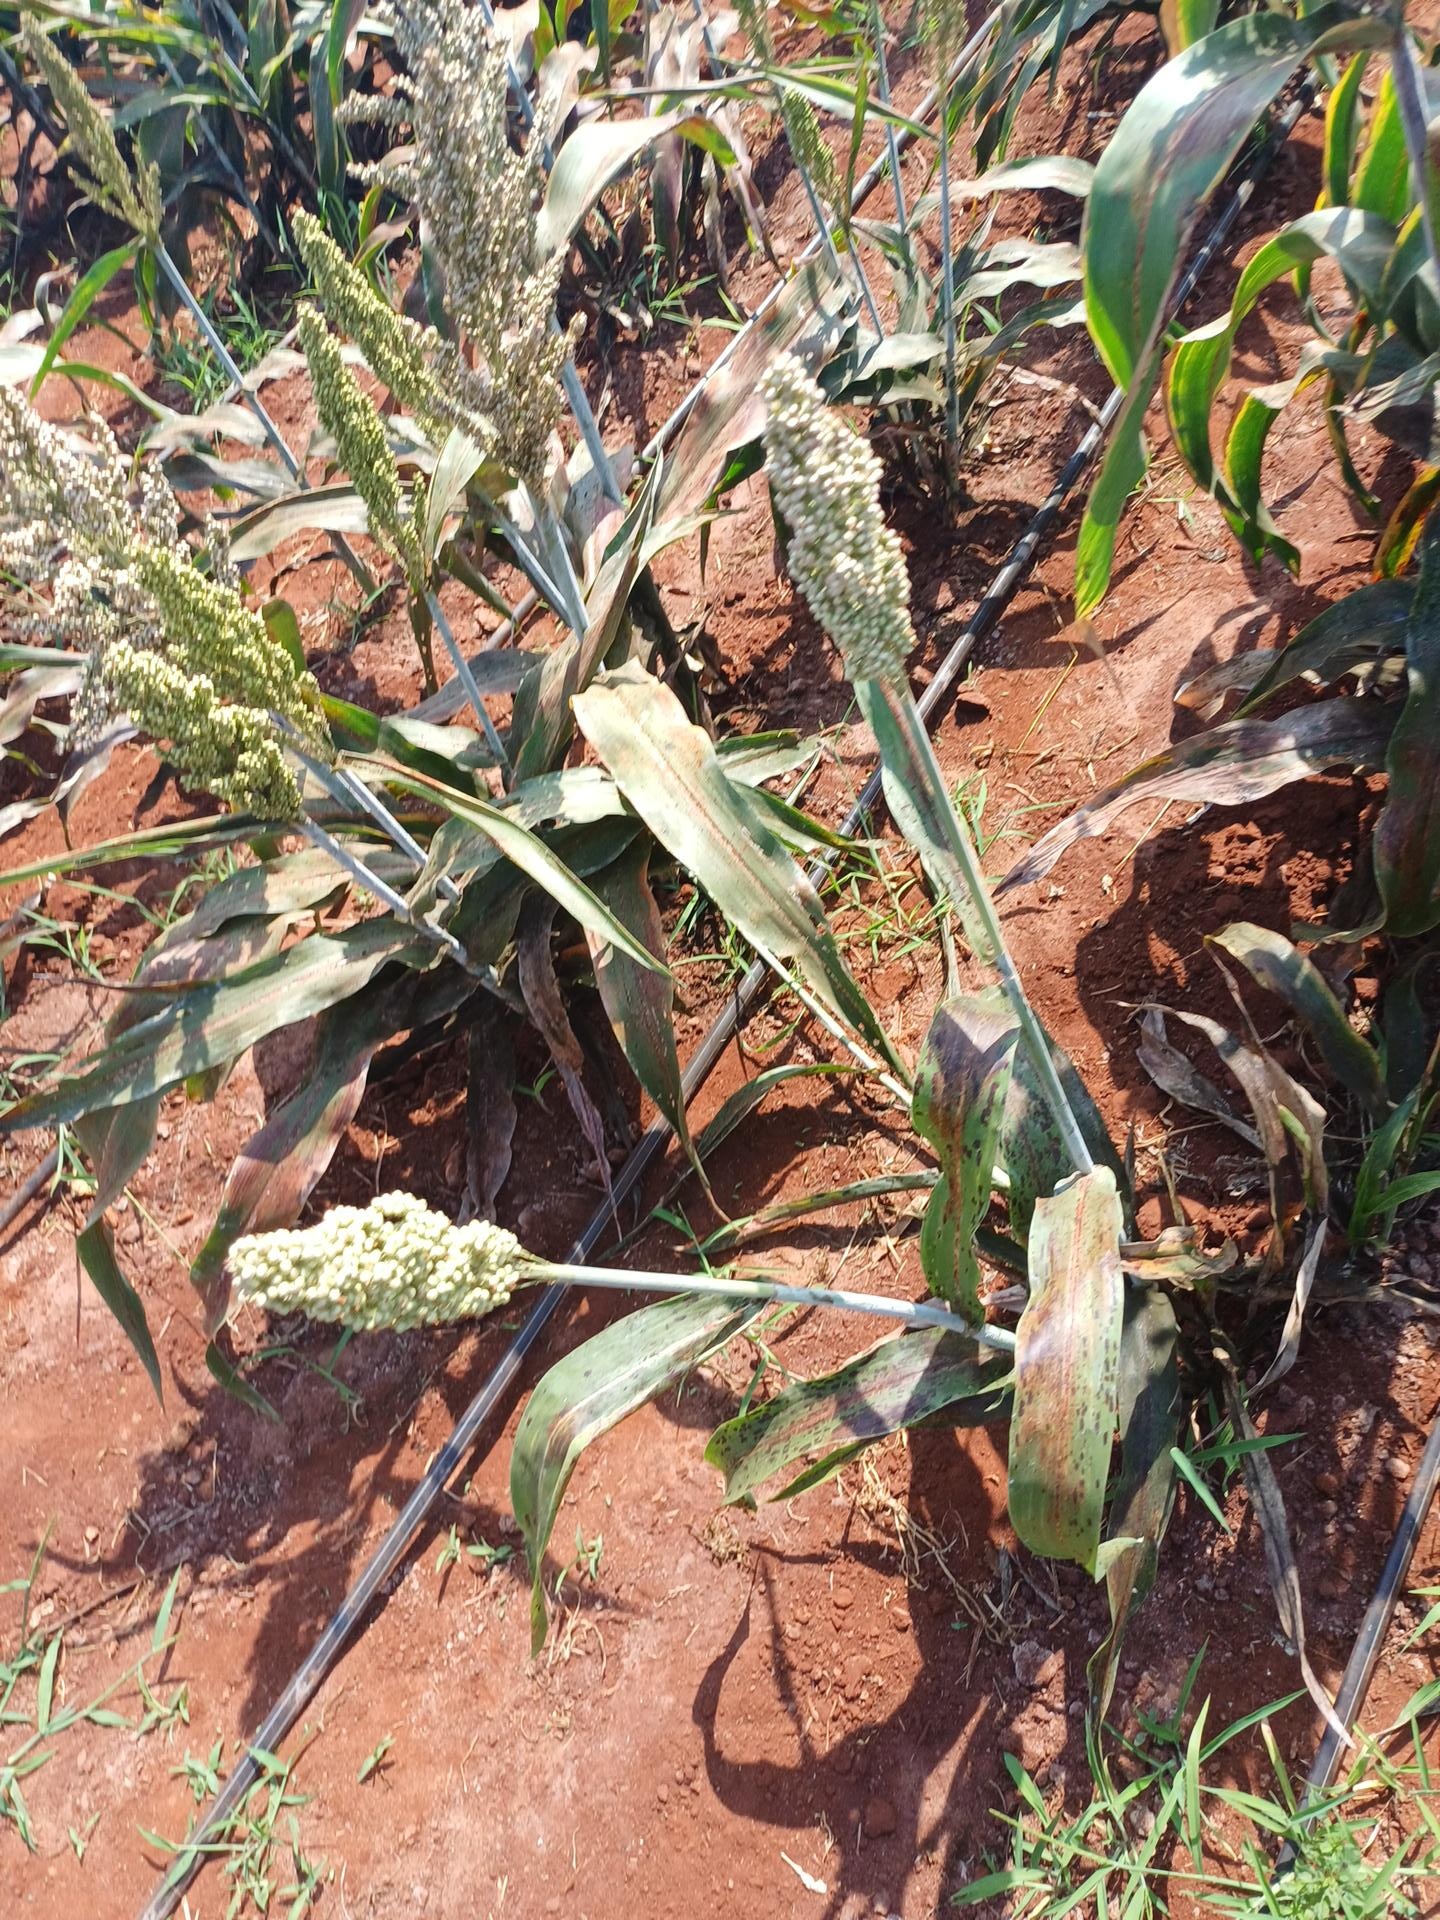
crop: sorghum
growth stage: filling grain
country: Kenya
